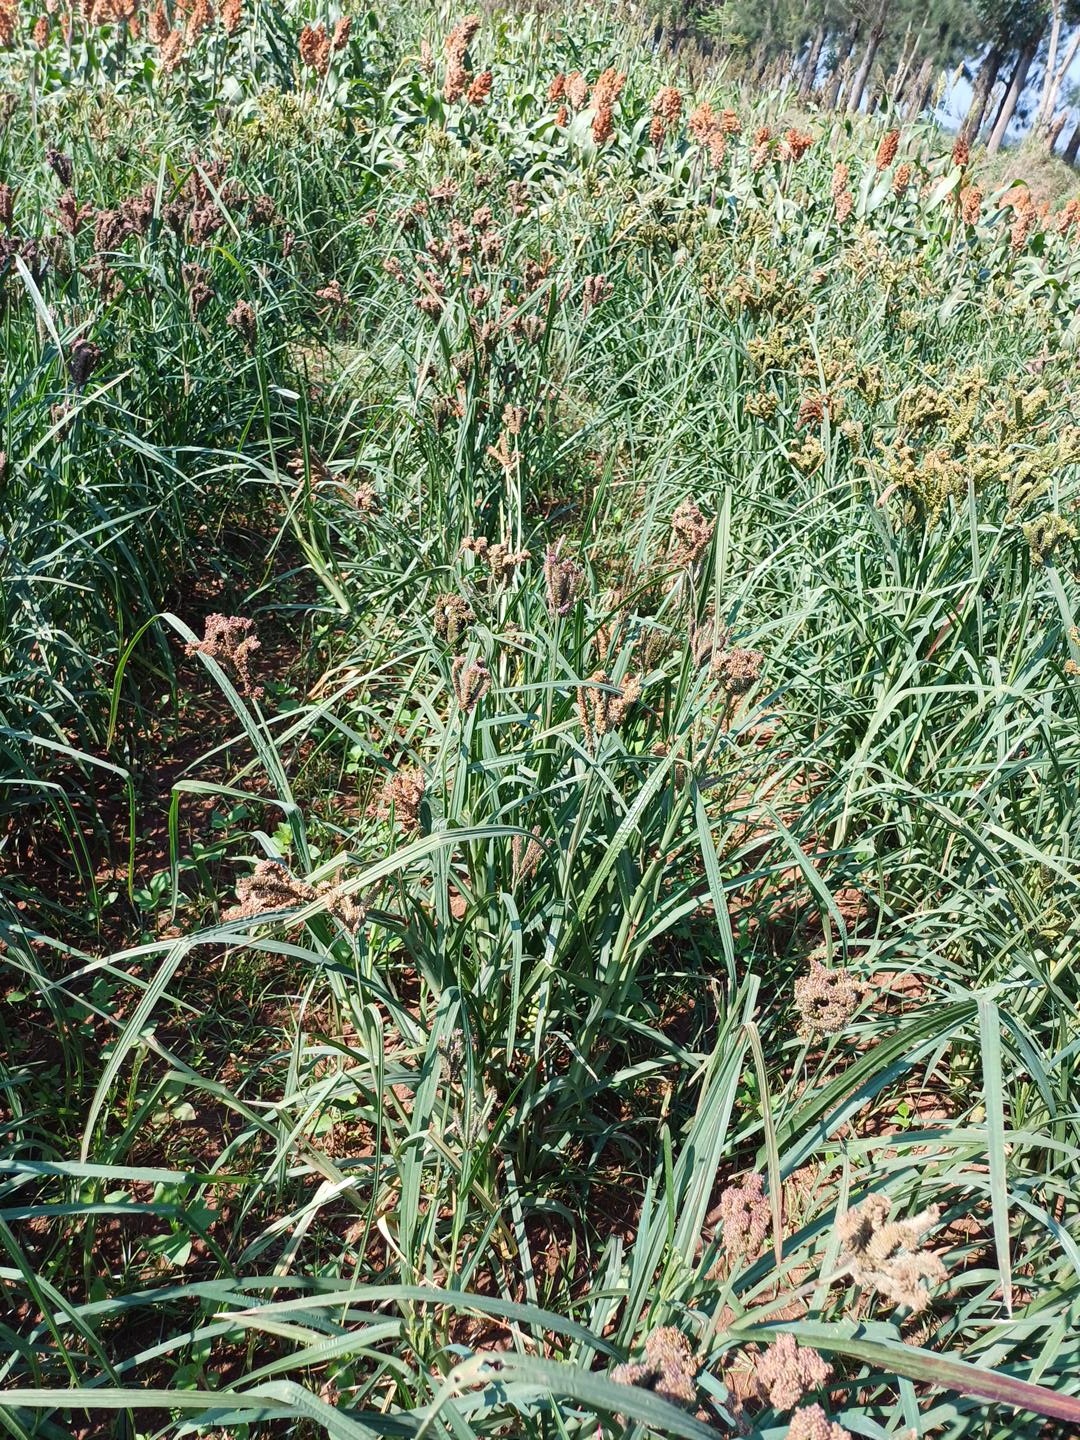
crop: finger millet
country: Kenya
